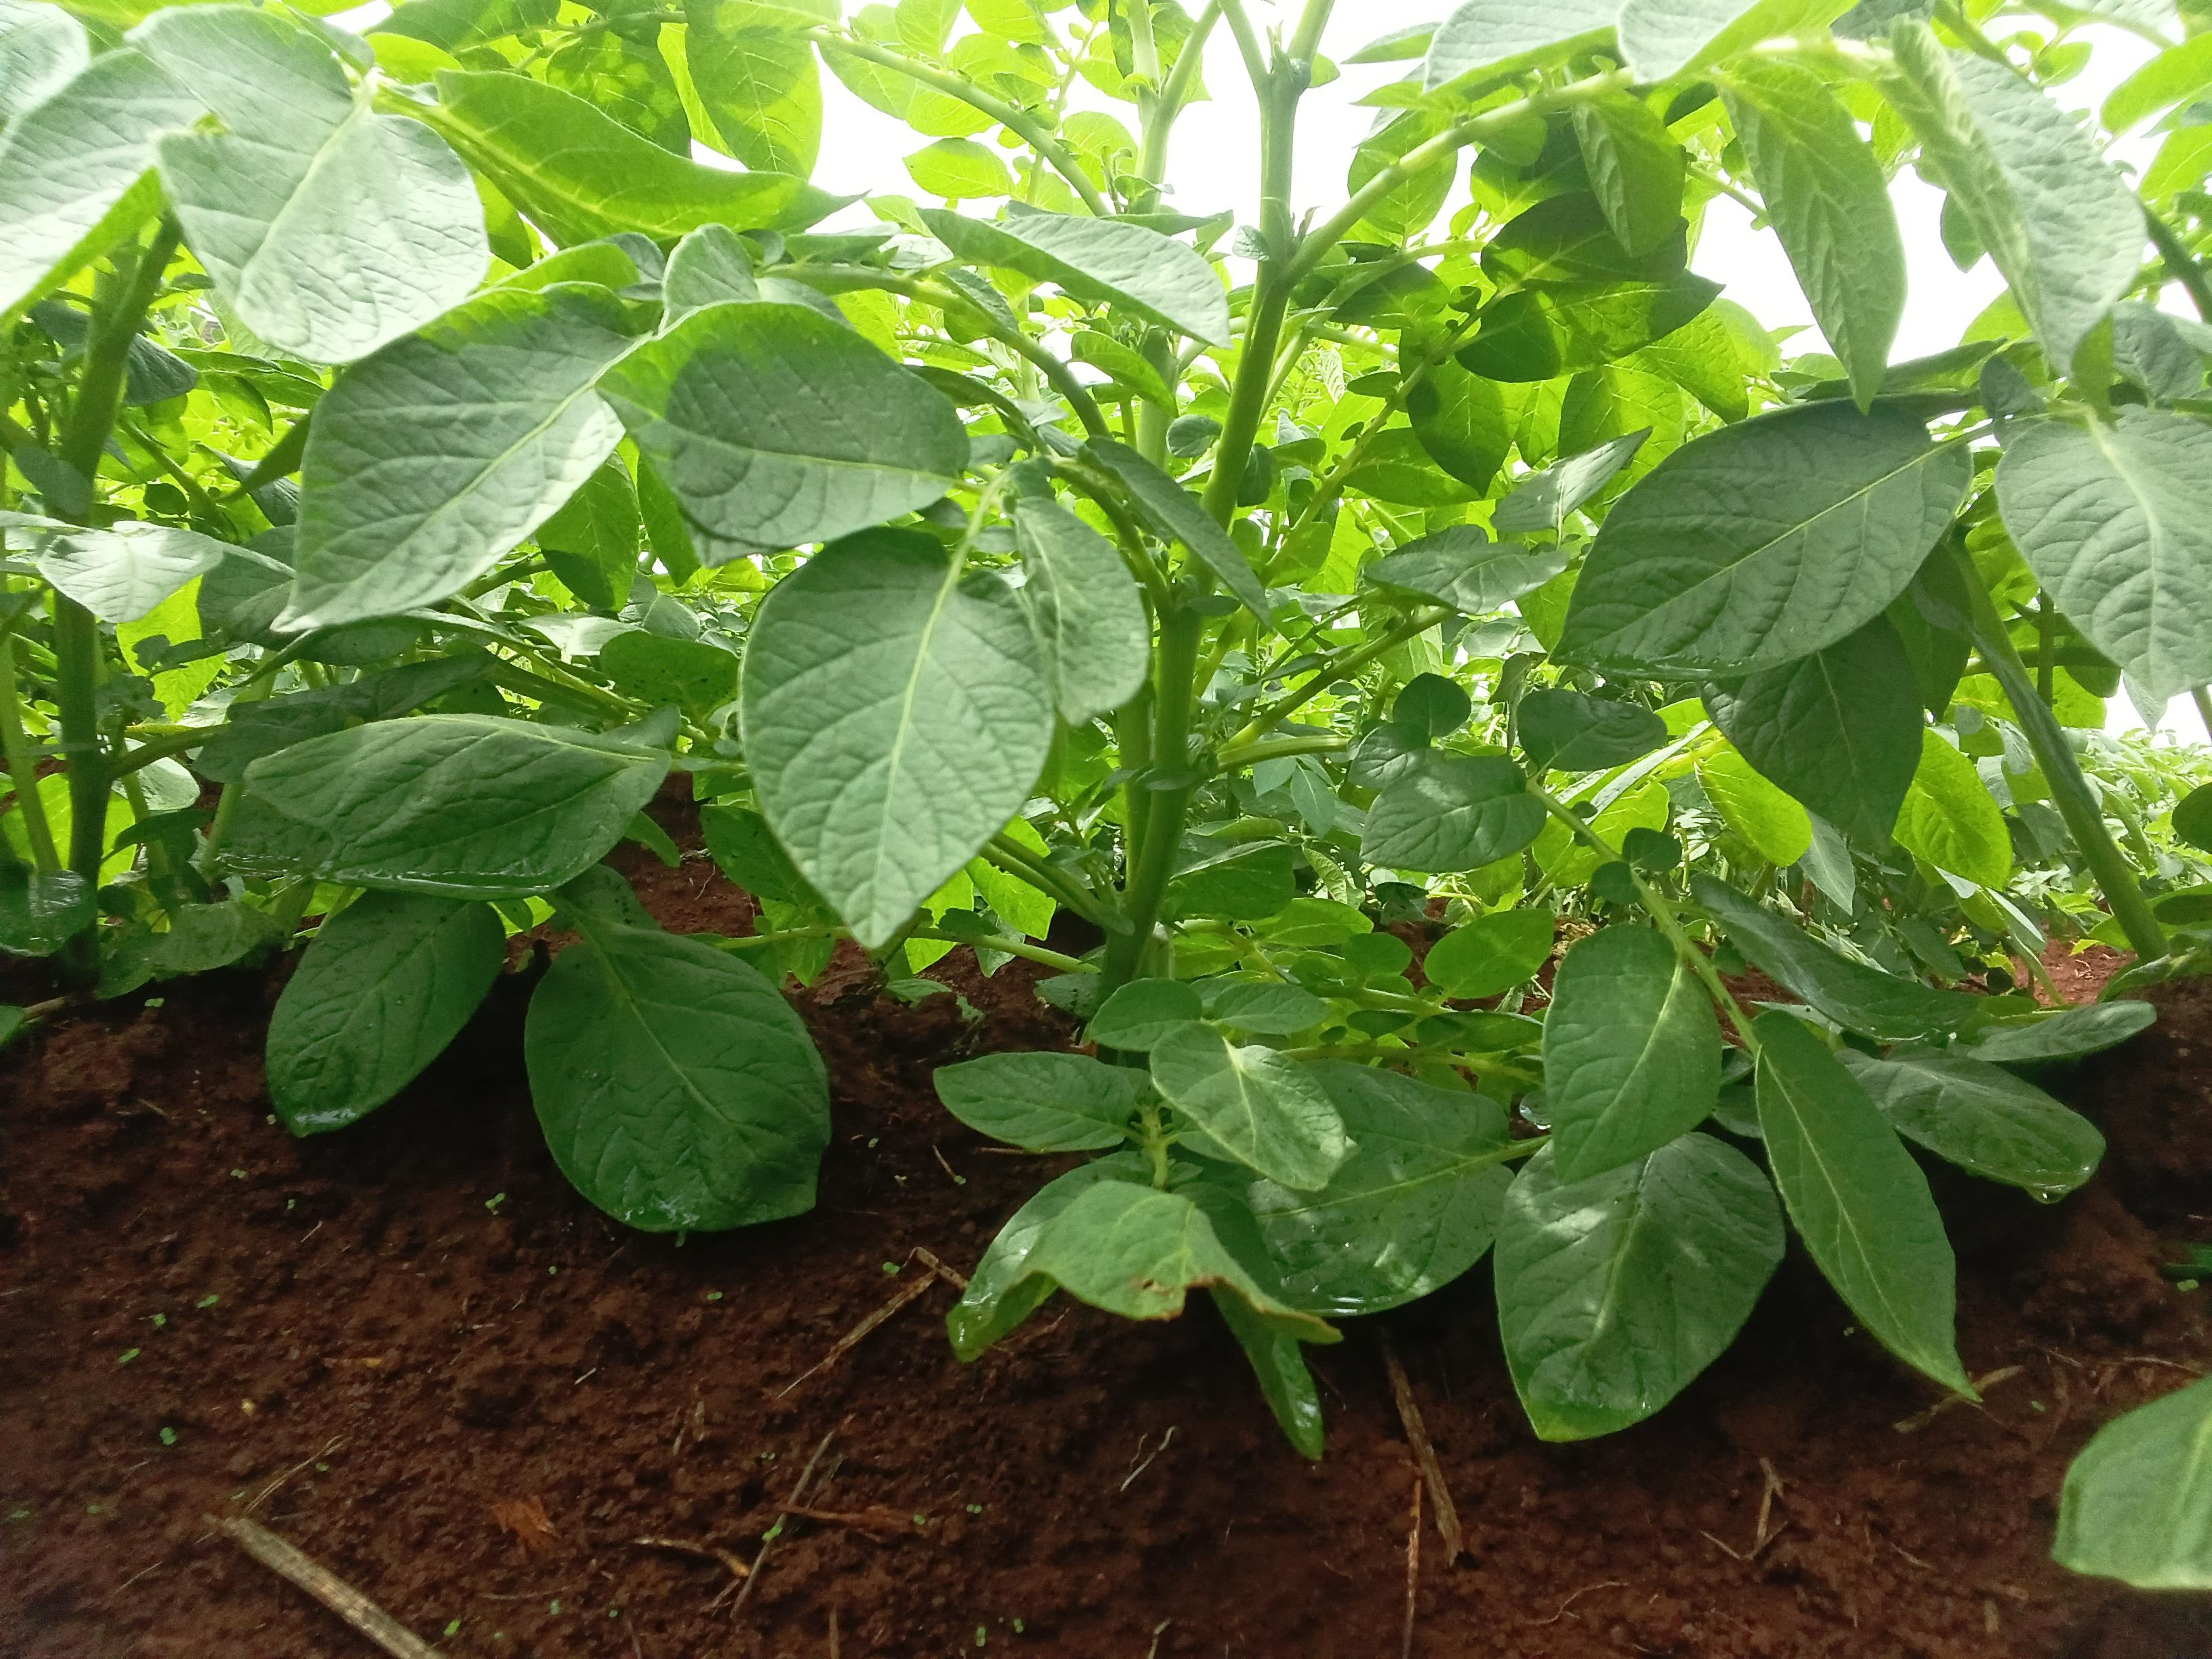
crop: potato
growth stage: vegetative
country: Kenya
